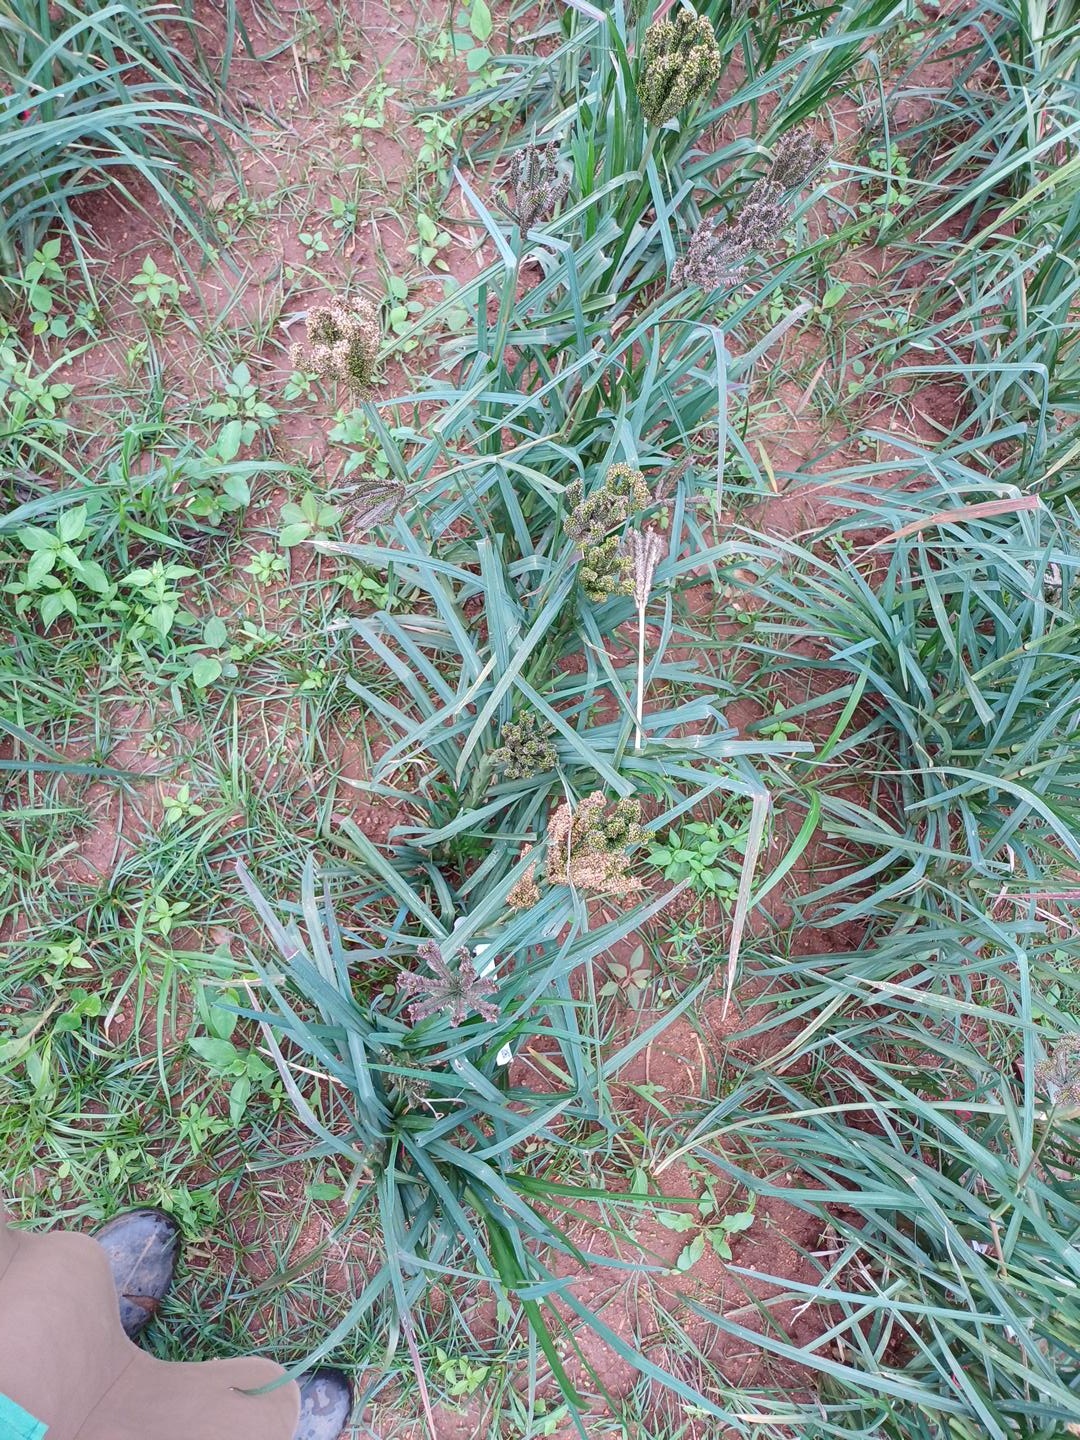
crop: finger millet
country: Kenya
